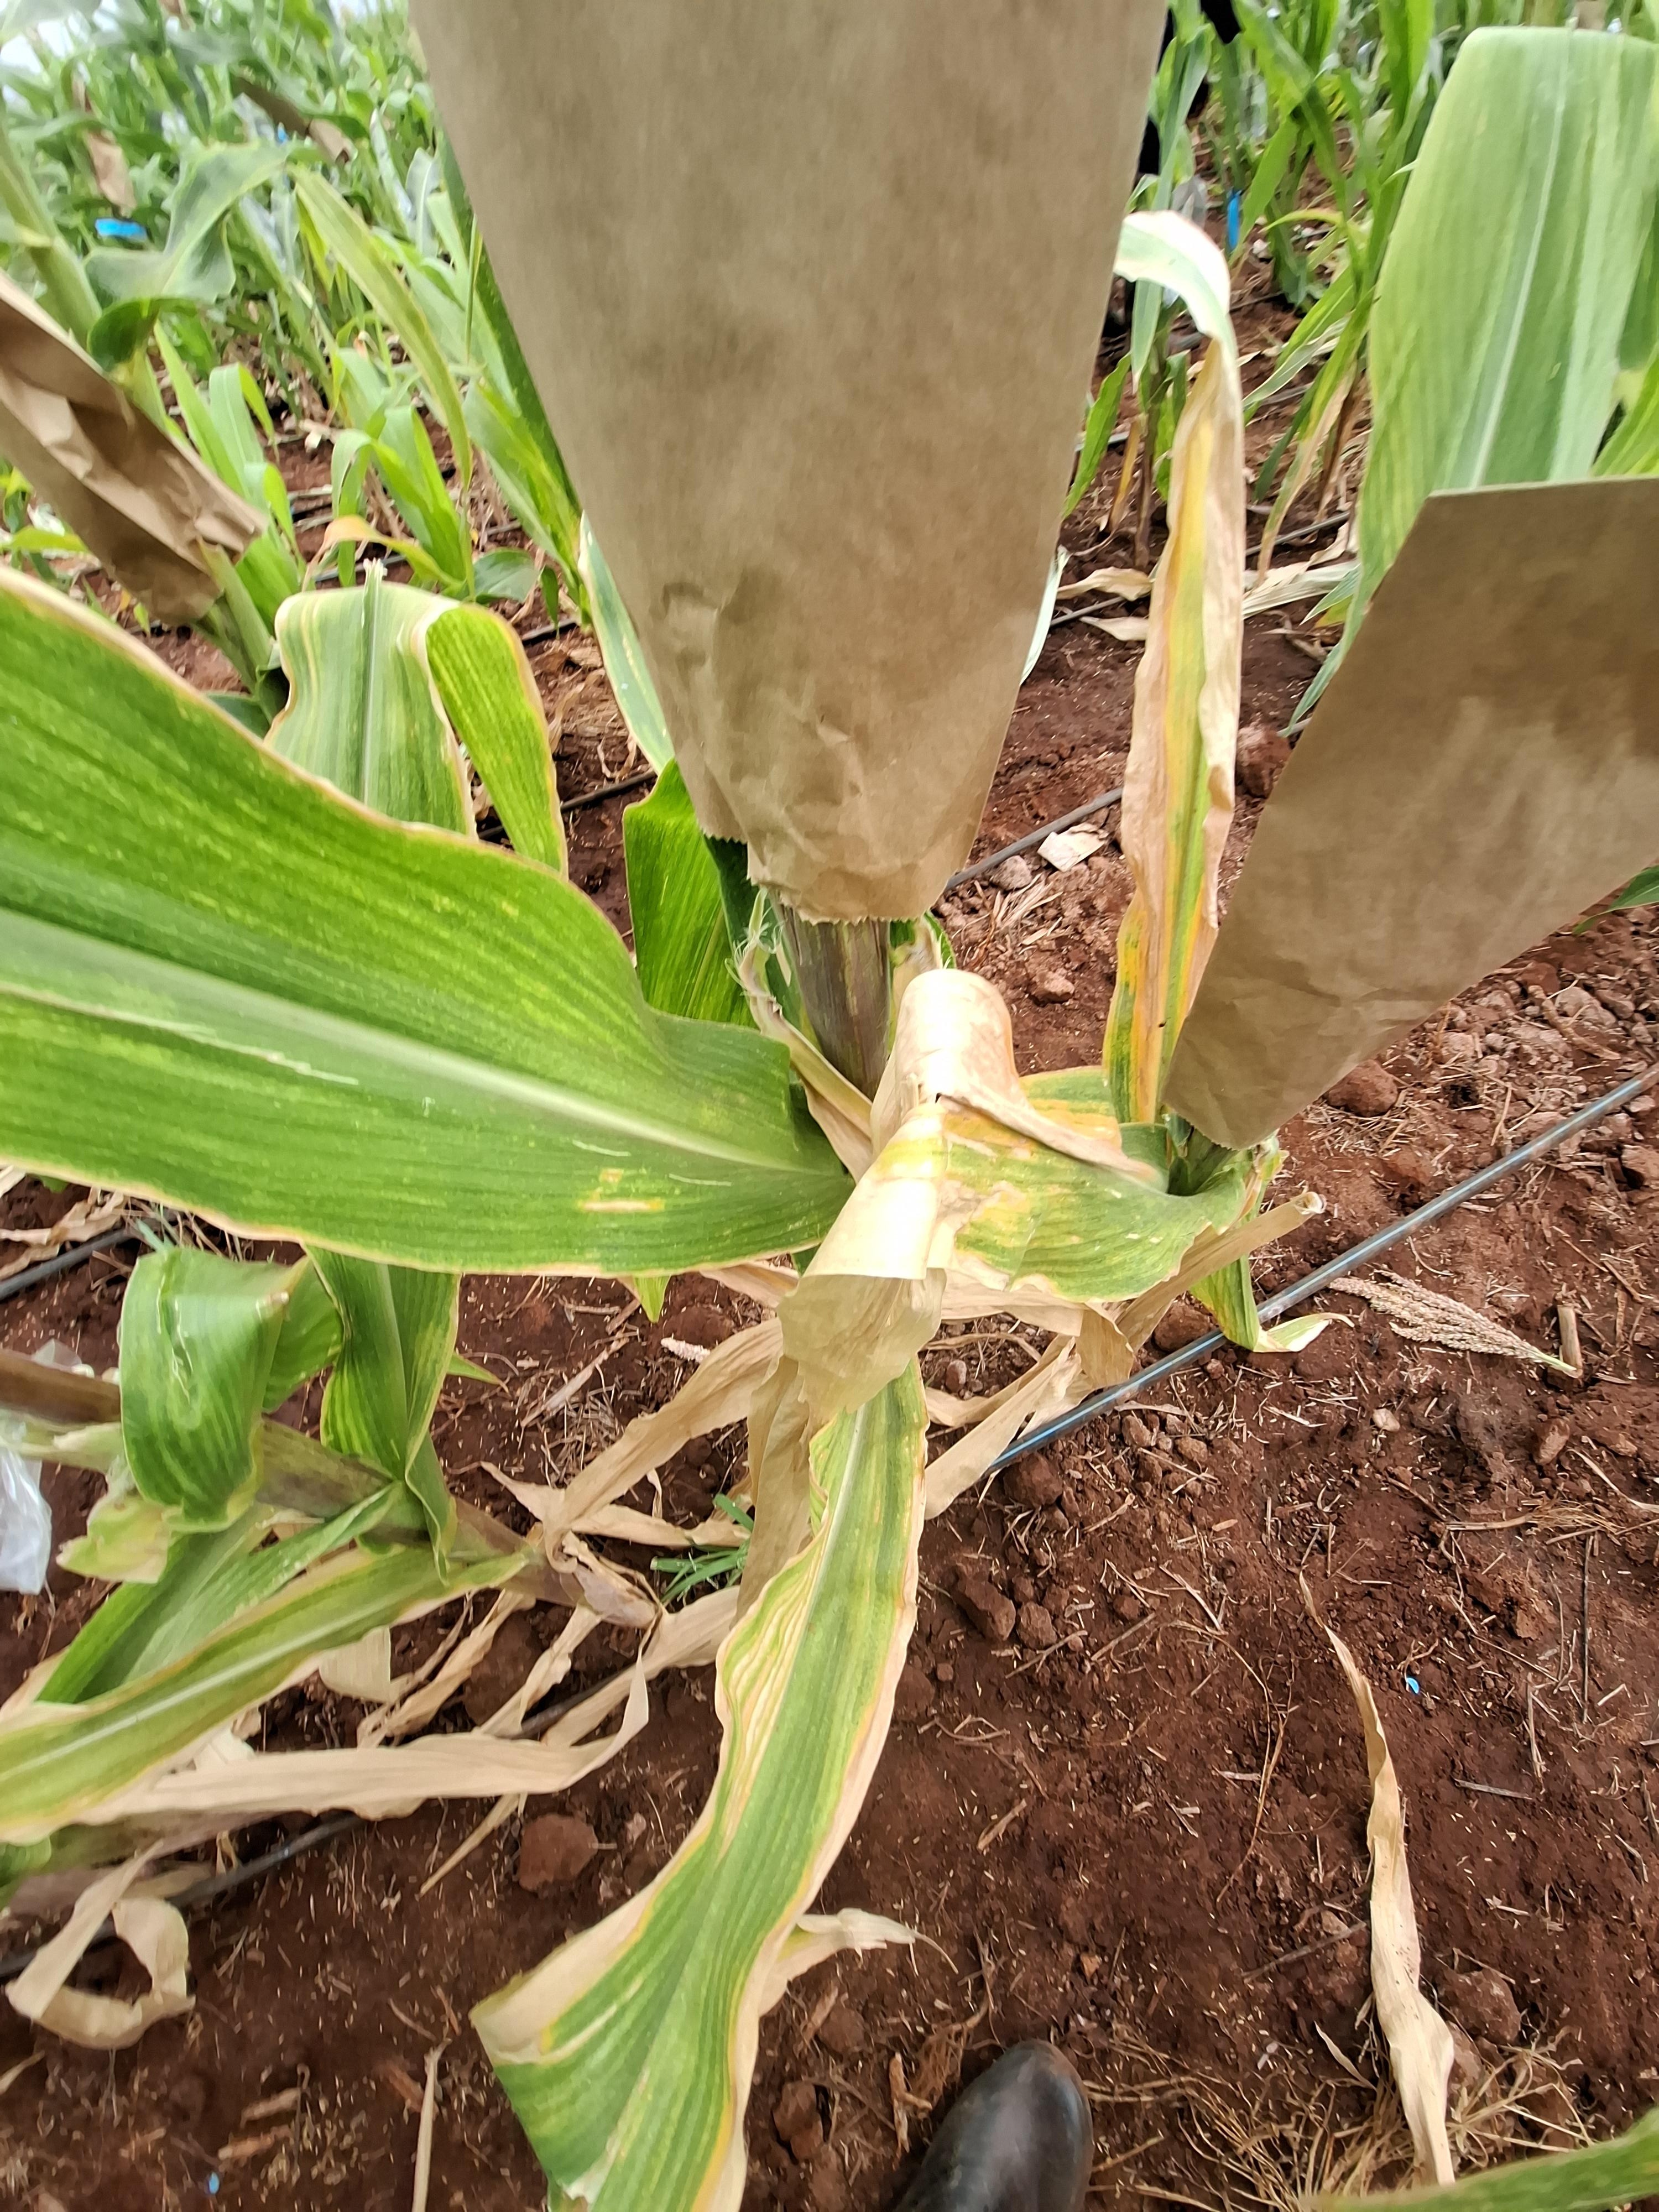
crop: maize
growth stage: flowering
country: Kenya
